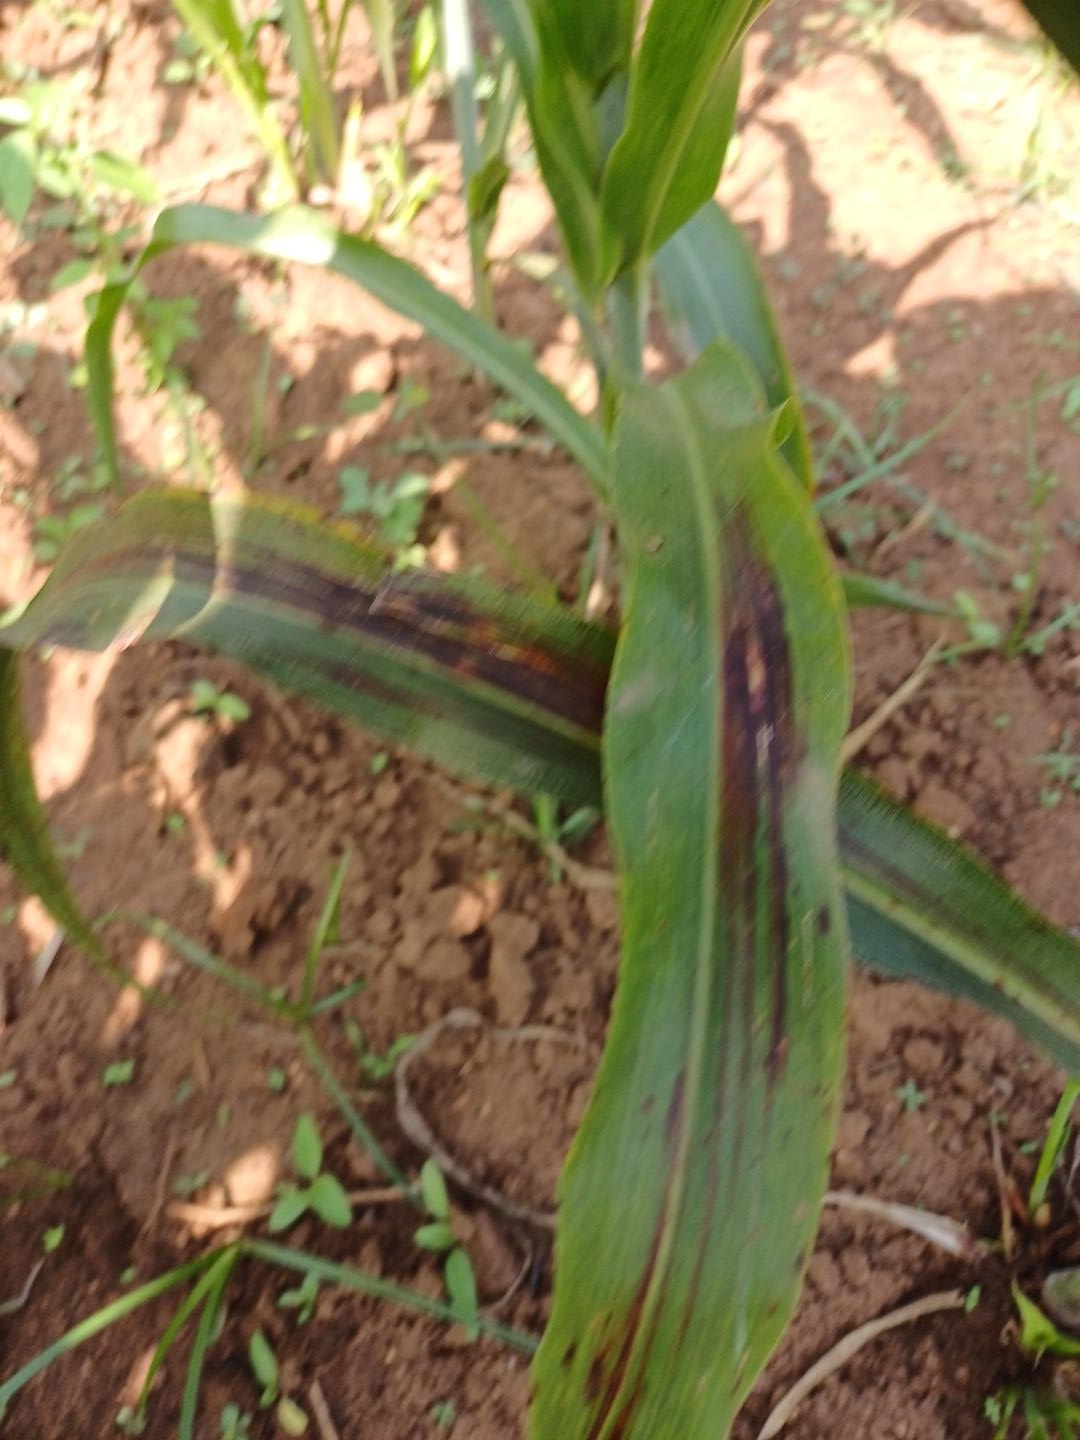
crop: sorghum
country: Kenya
